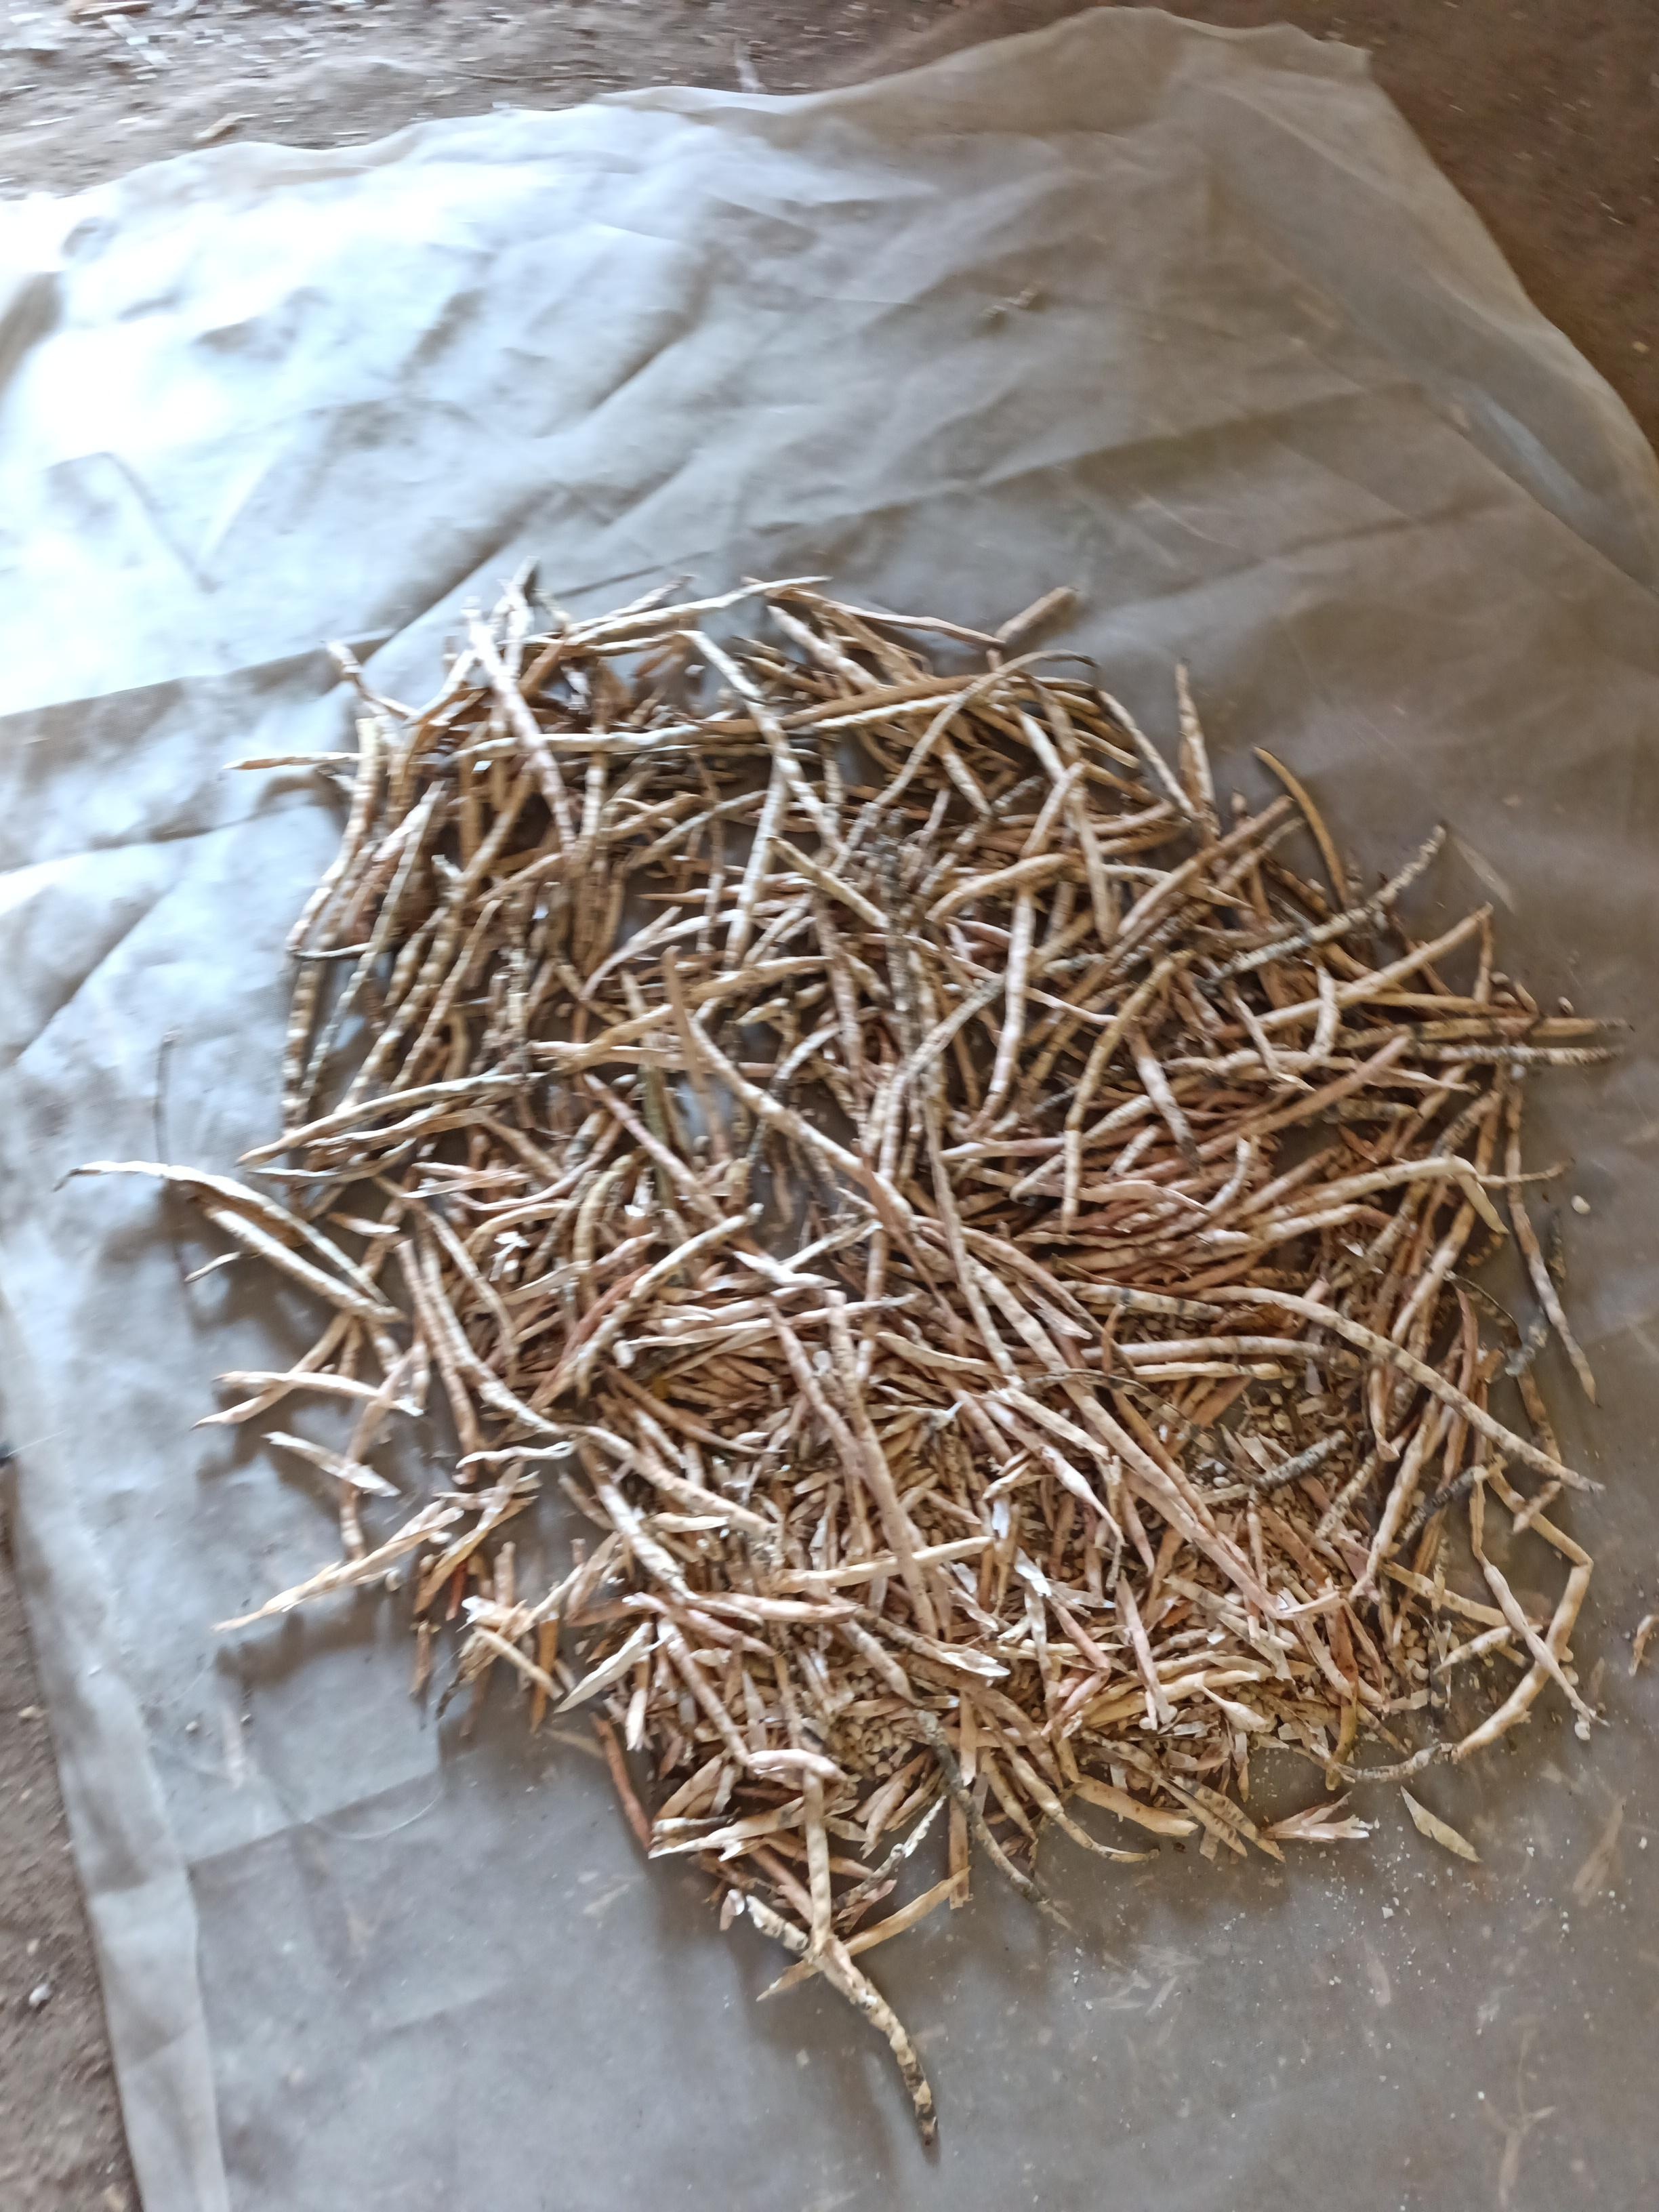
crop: cowpea
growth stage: harvest
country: Nigeria
